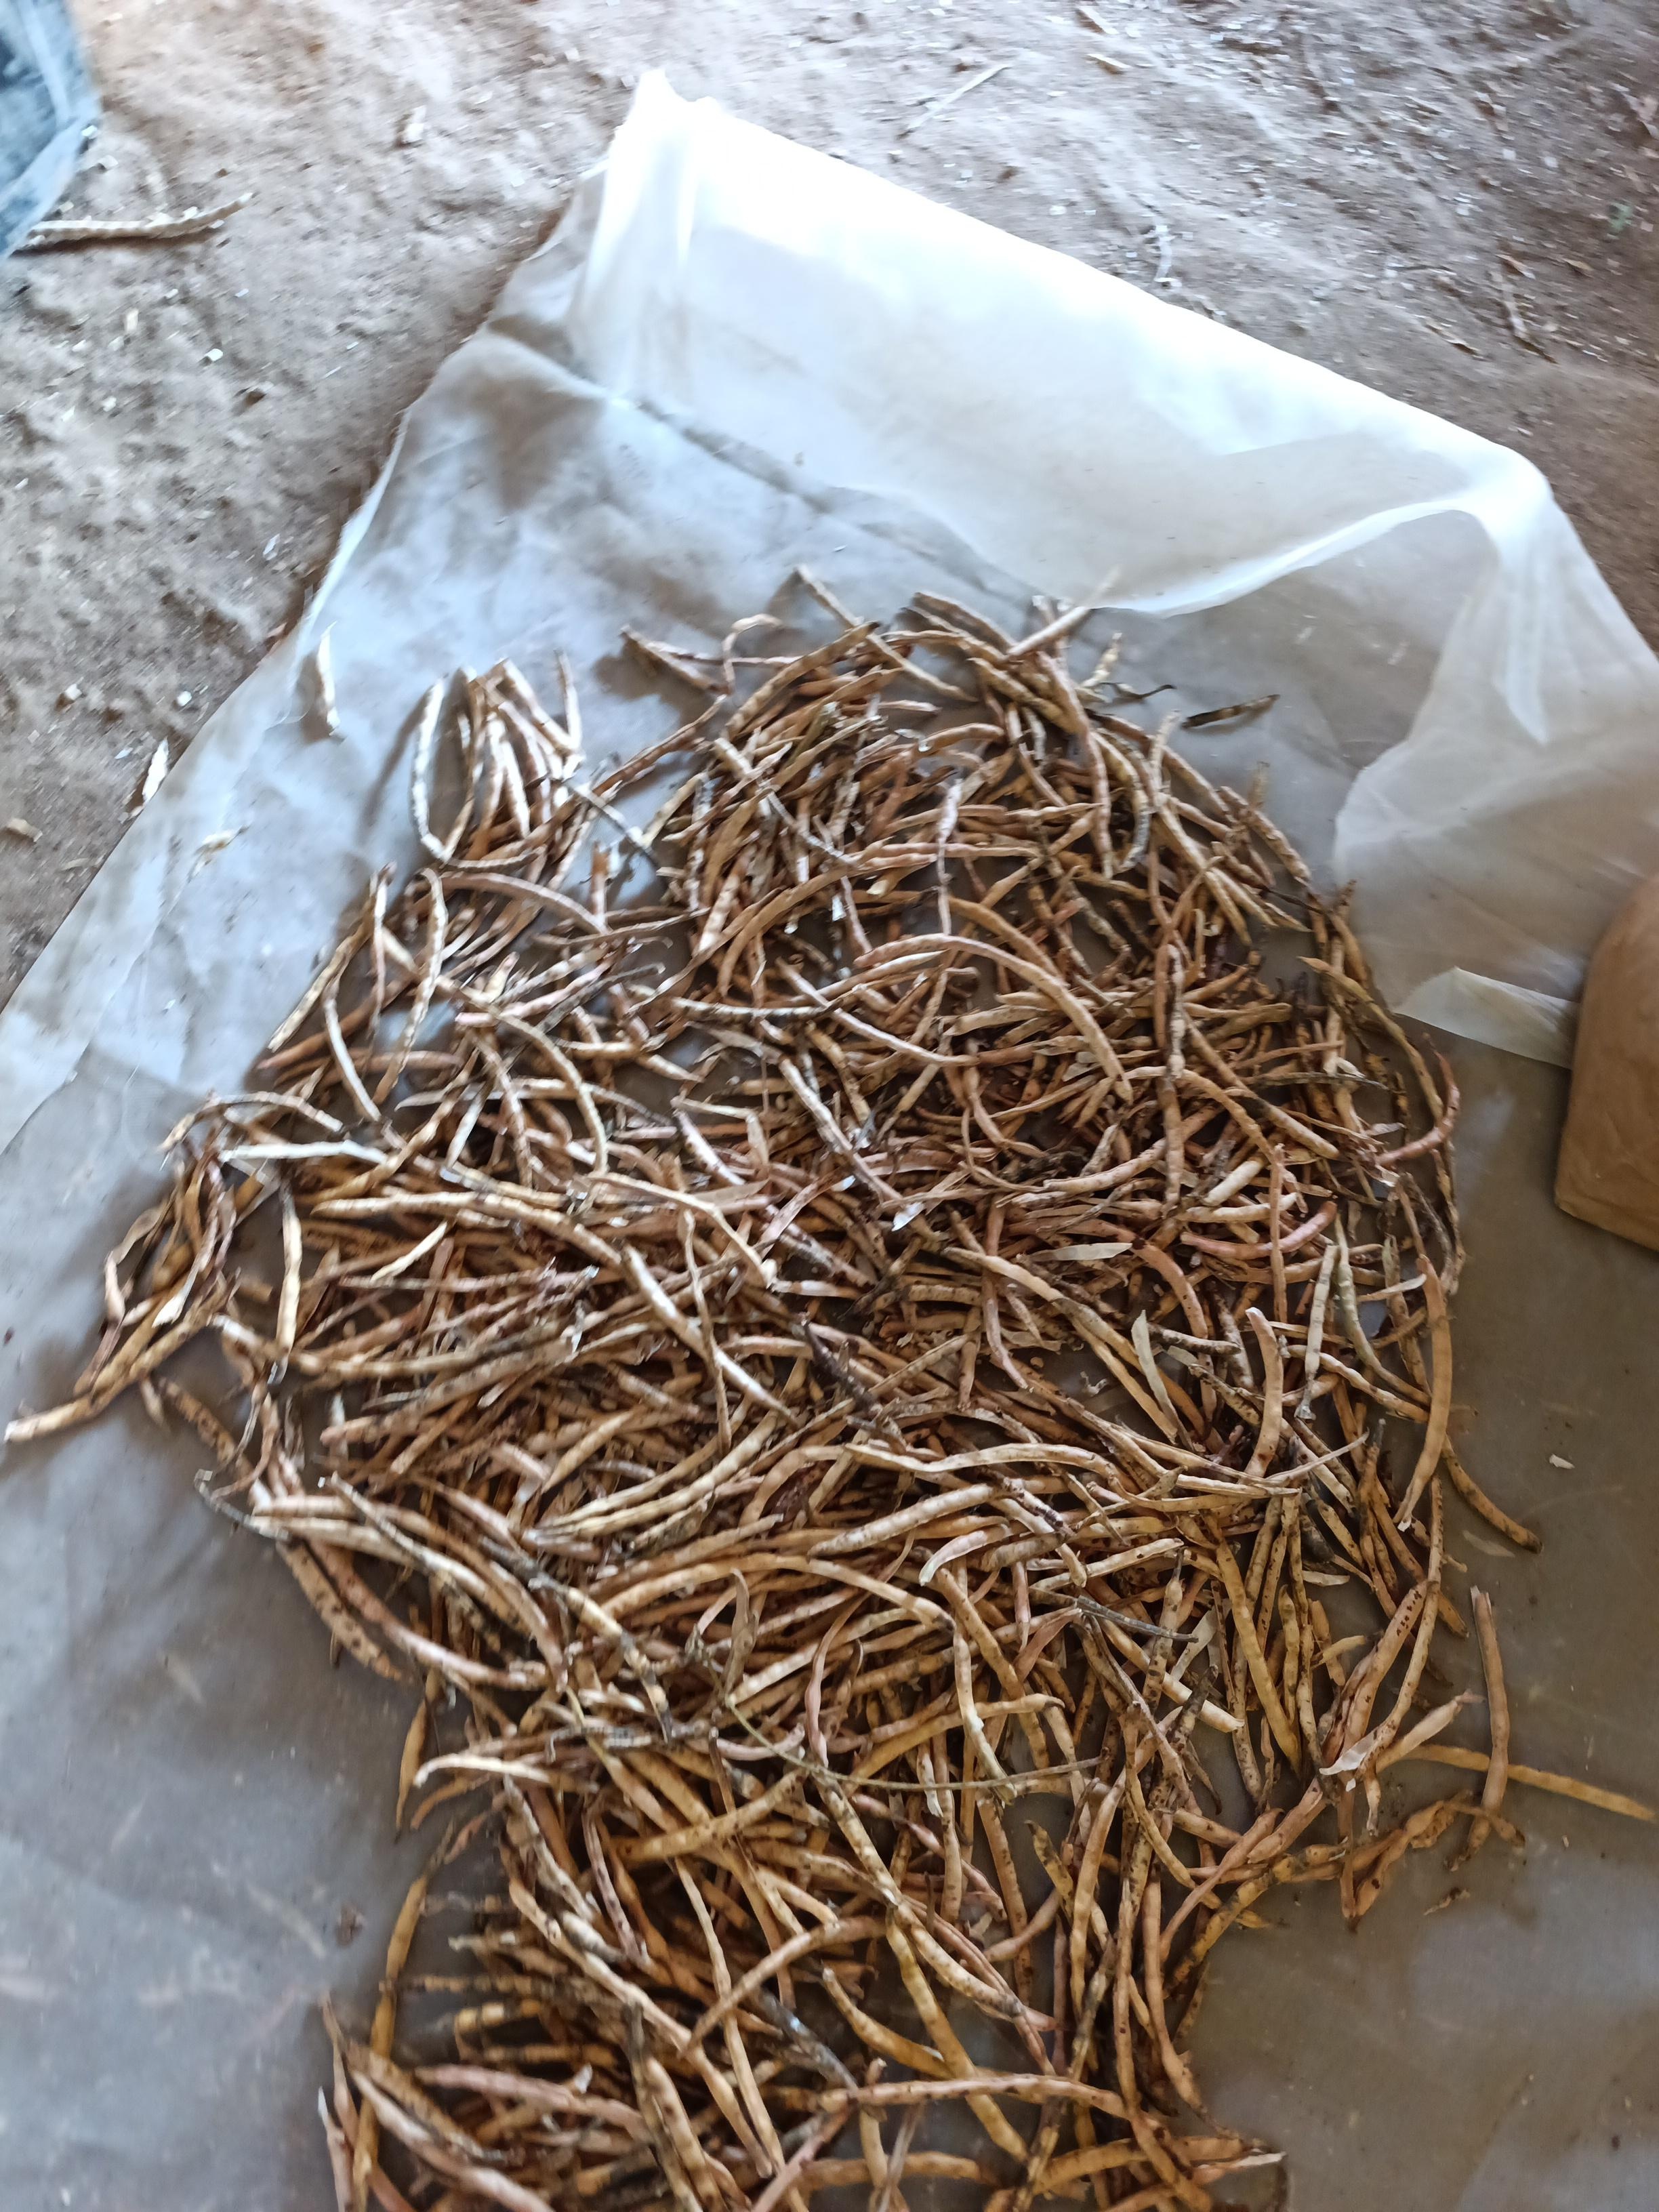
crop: cowpea
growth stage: harvest
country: Nigeria
